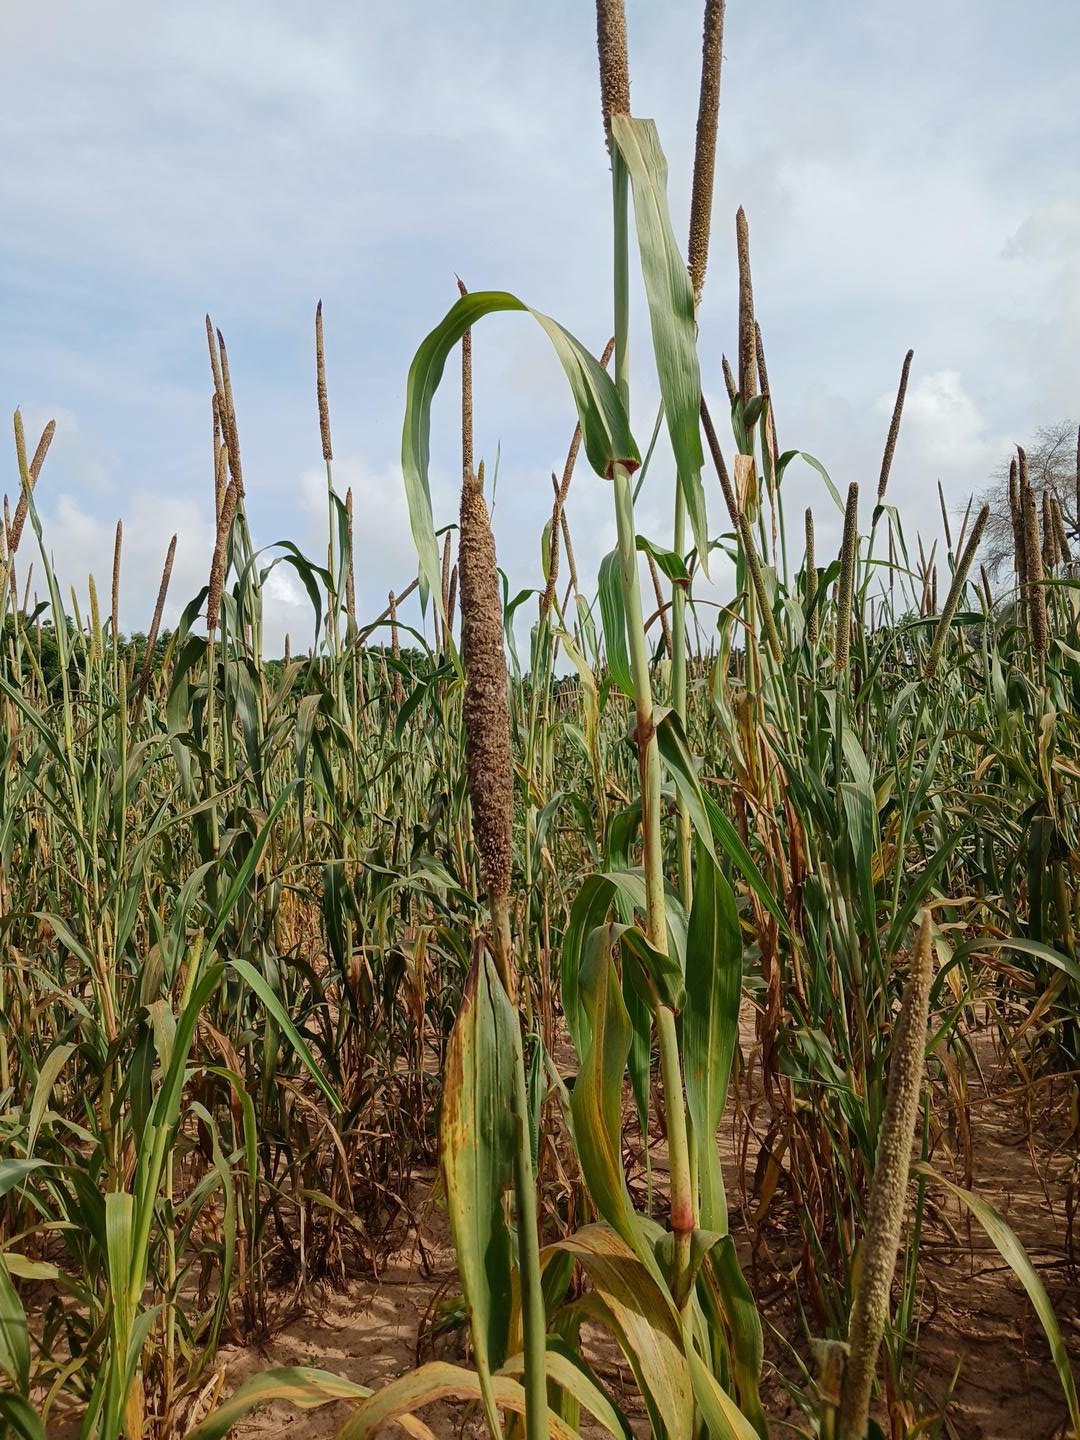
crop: pearl millet
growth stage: maturity
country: Senegal
